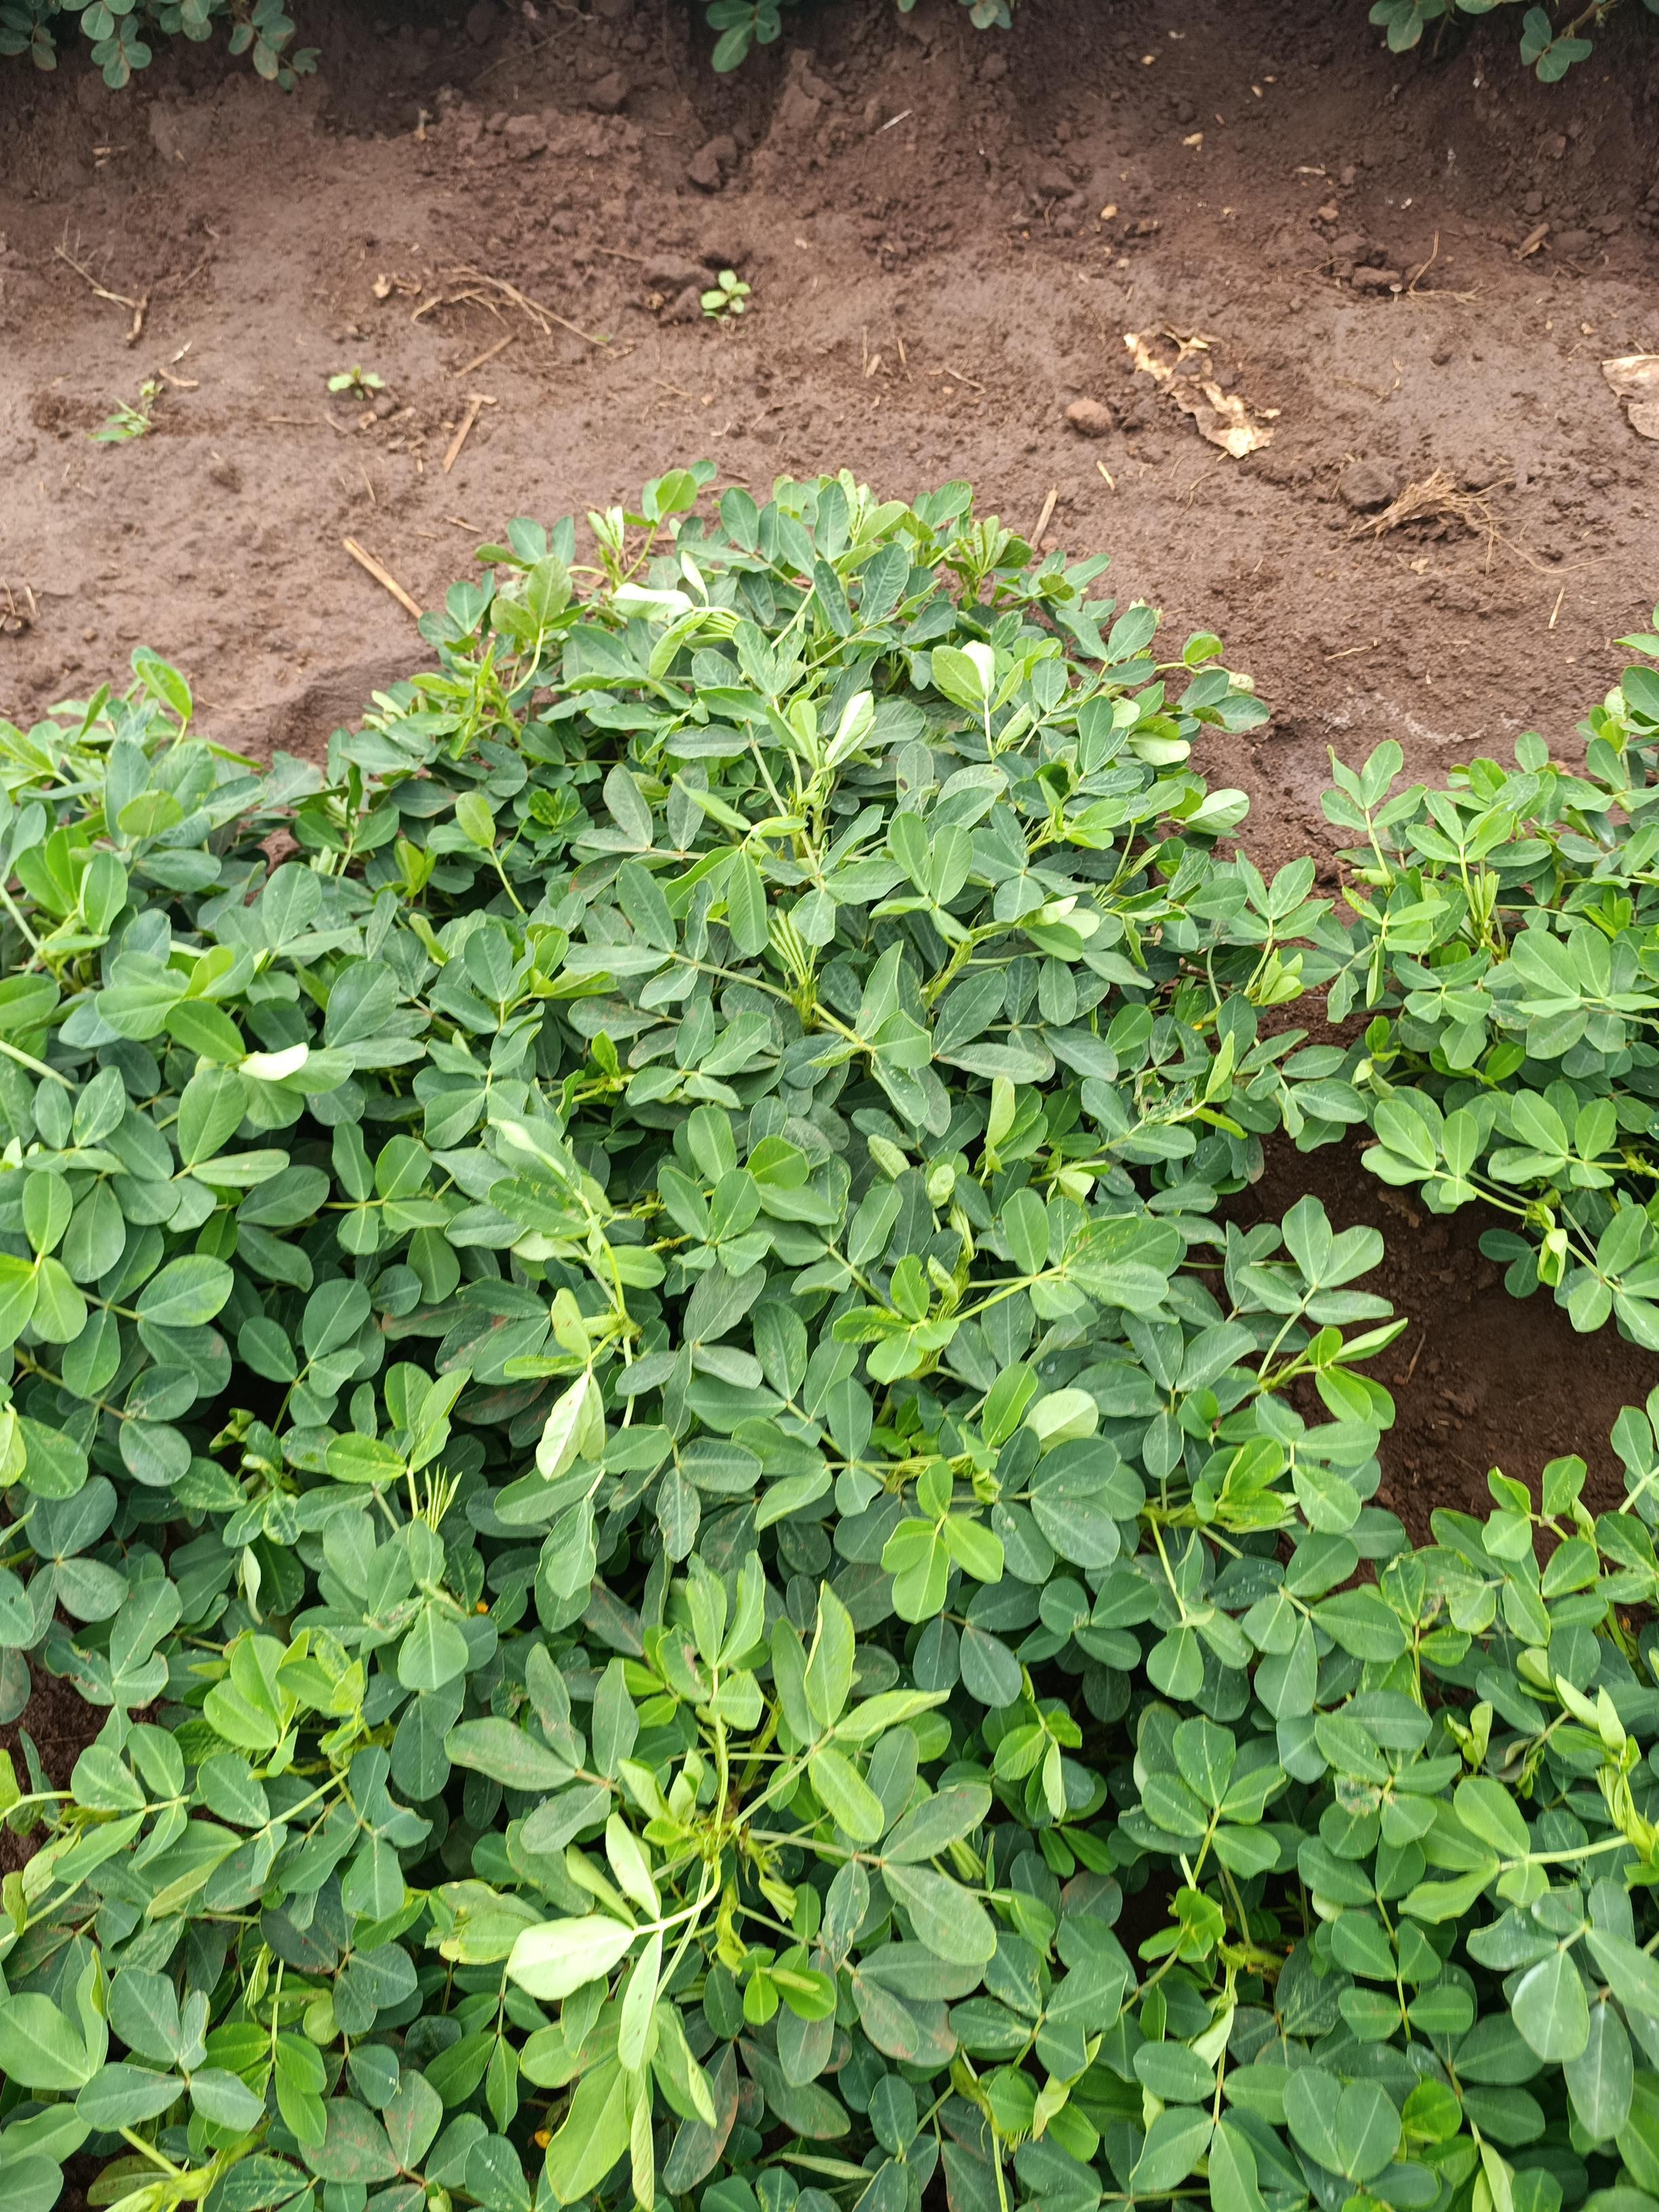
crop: groundnut
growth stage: flowering
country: Kenya
